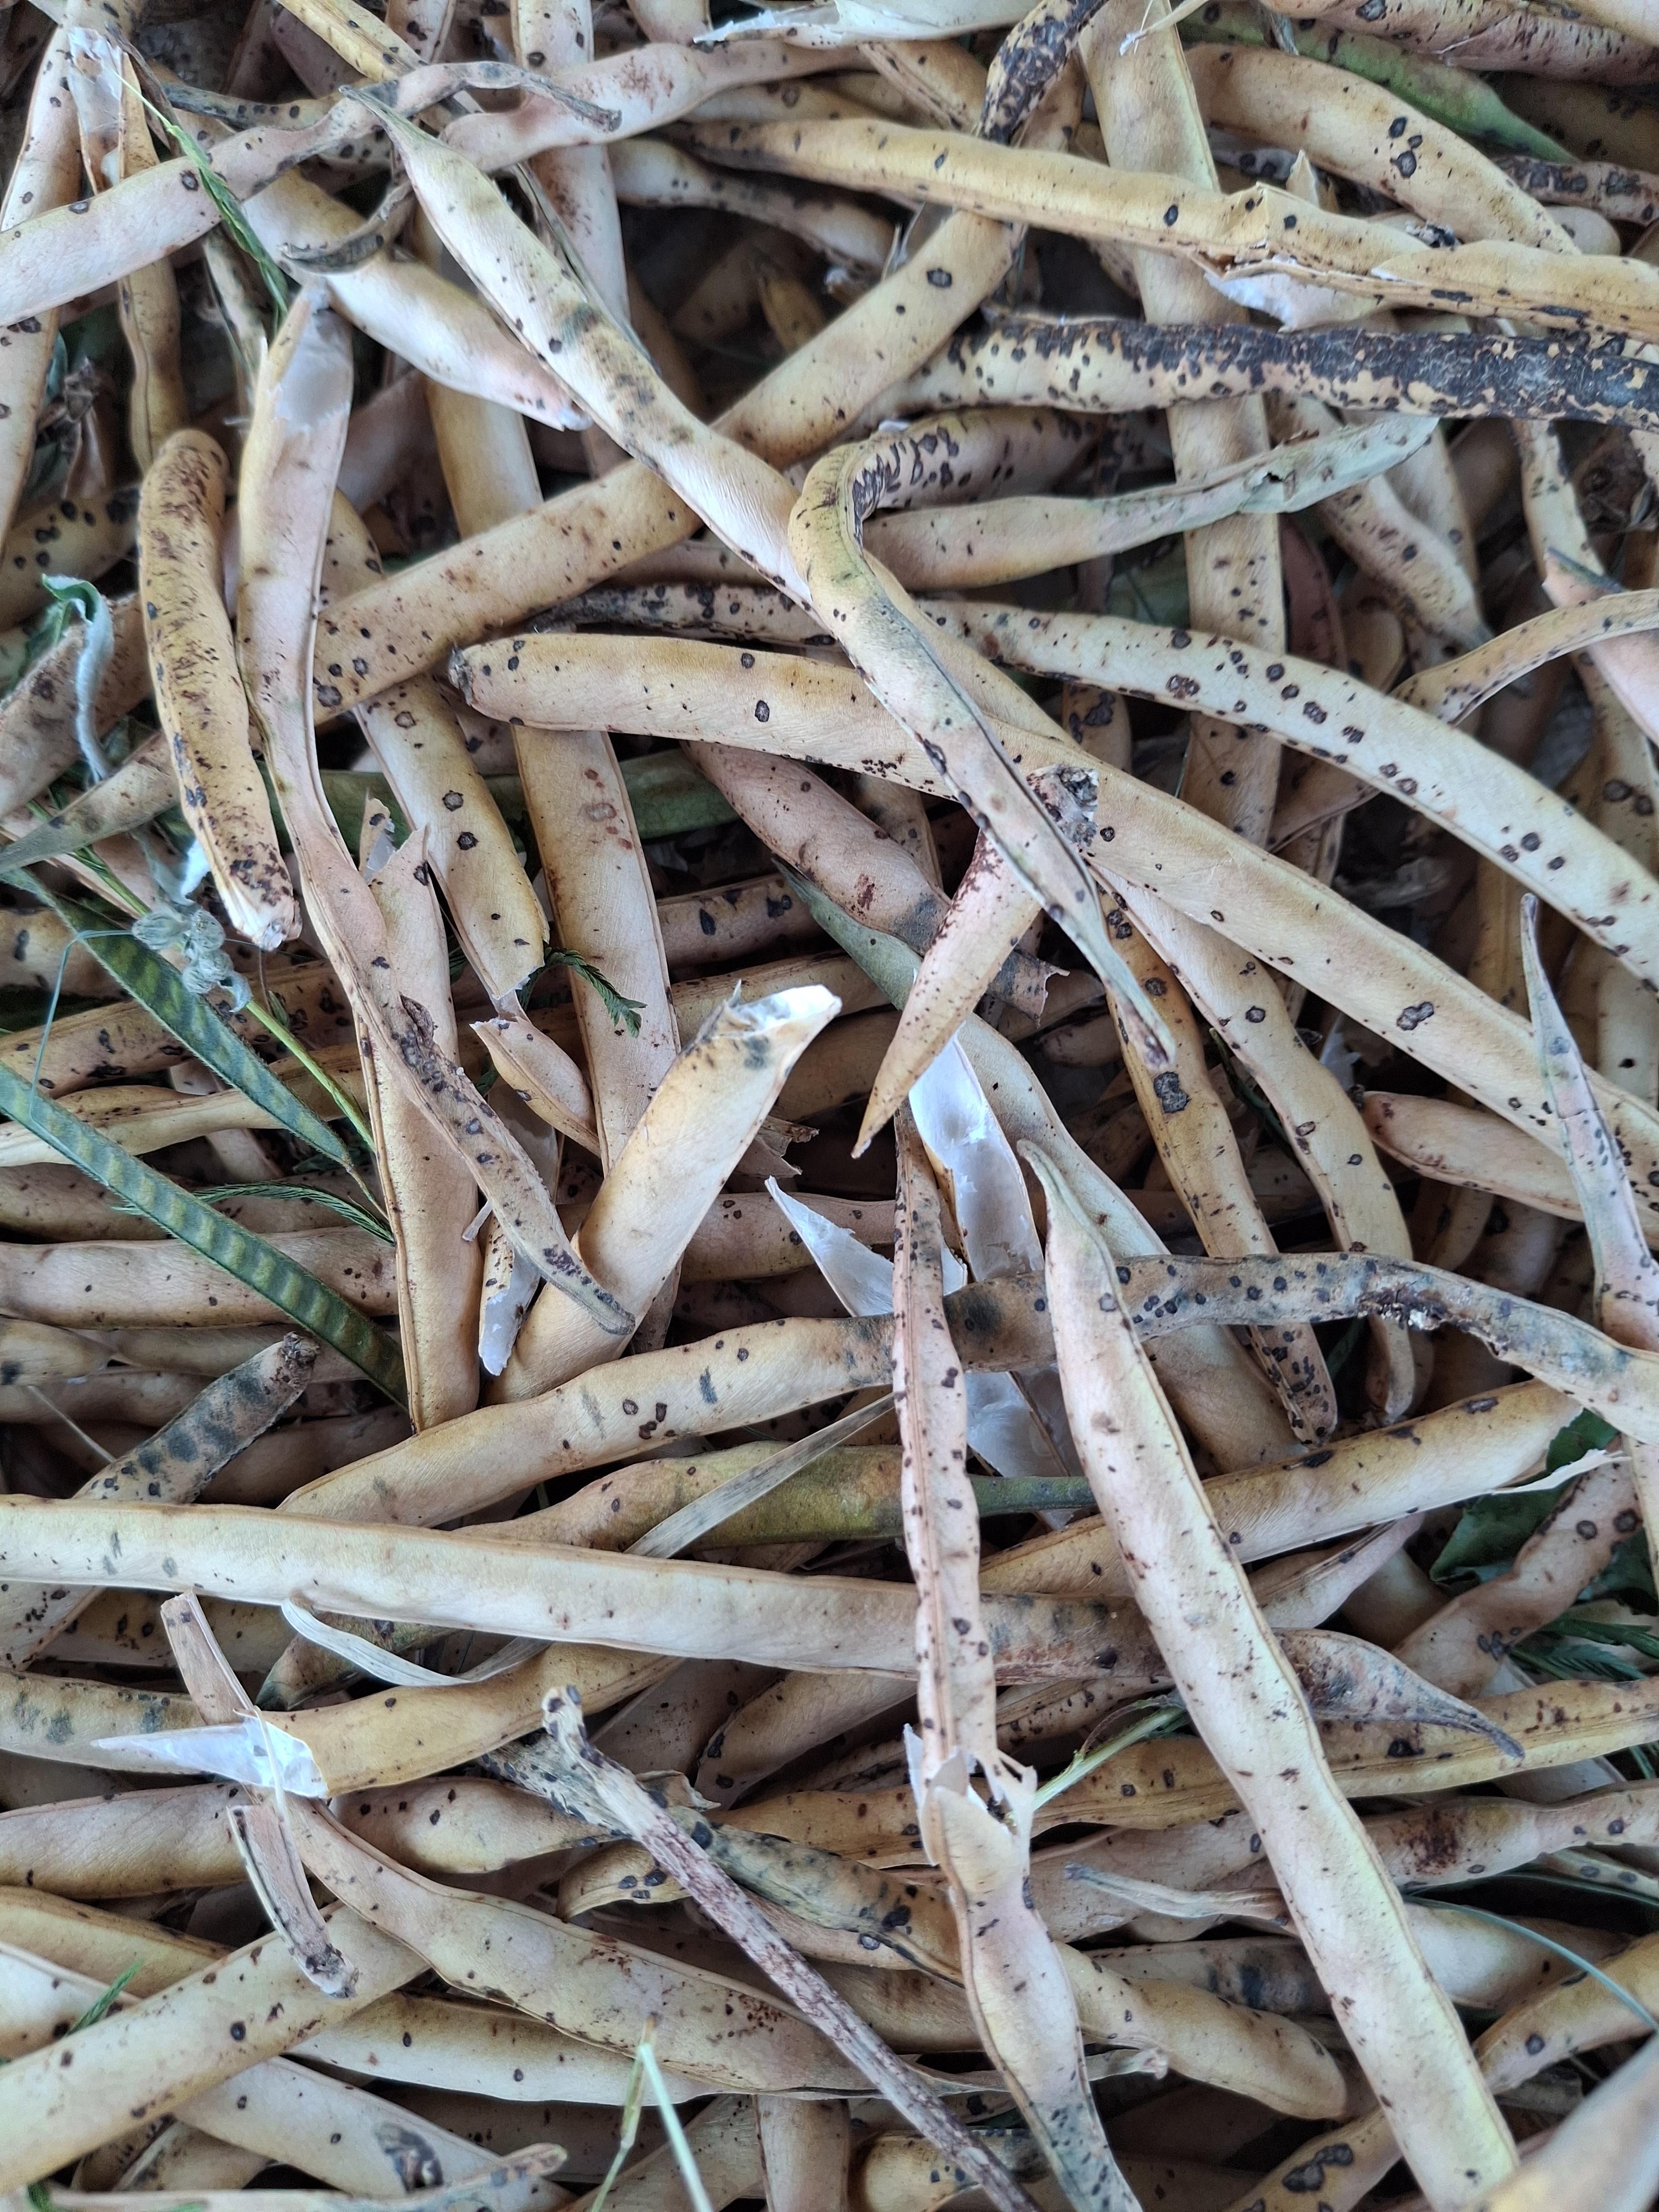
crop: cowpea
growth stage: harvest
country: Nigeria
